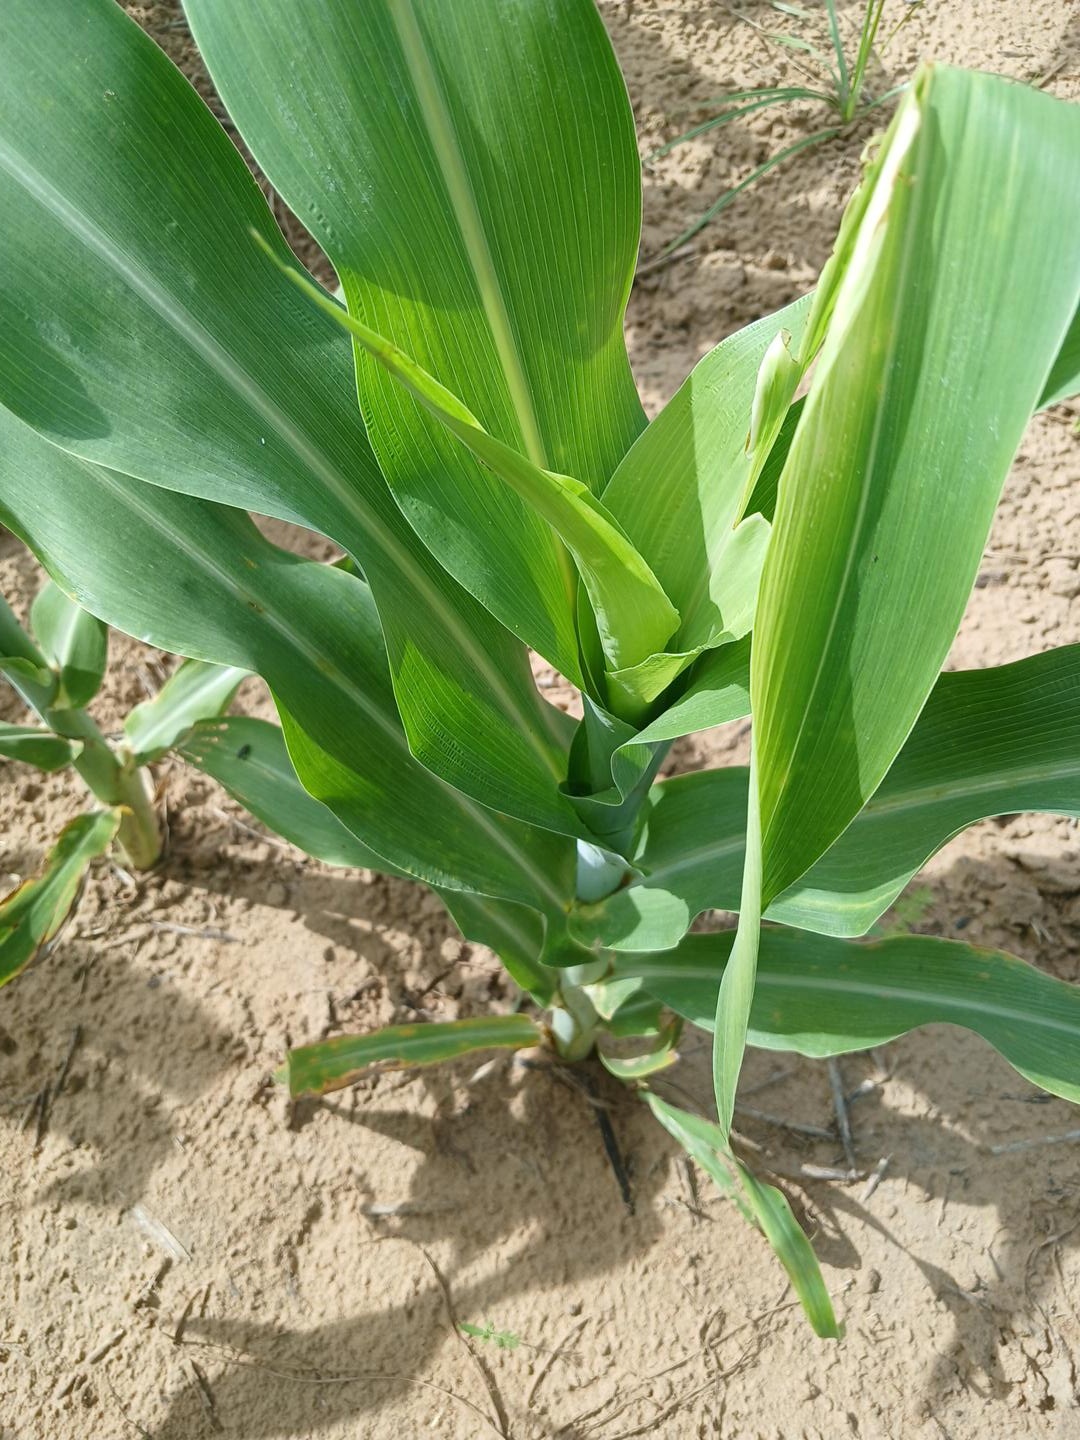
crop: sorghum
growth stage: vegetative
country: Senegal
